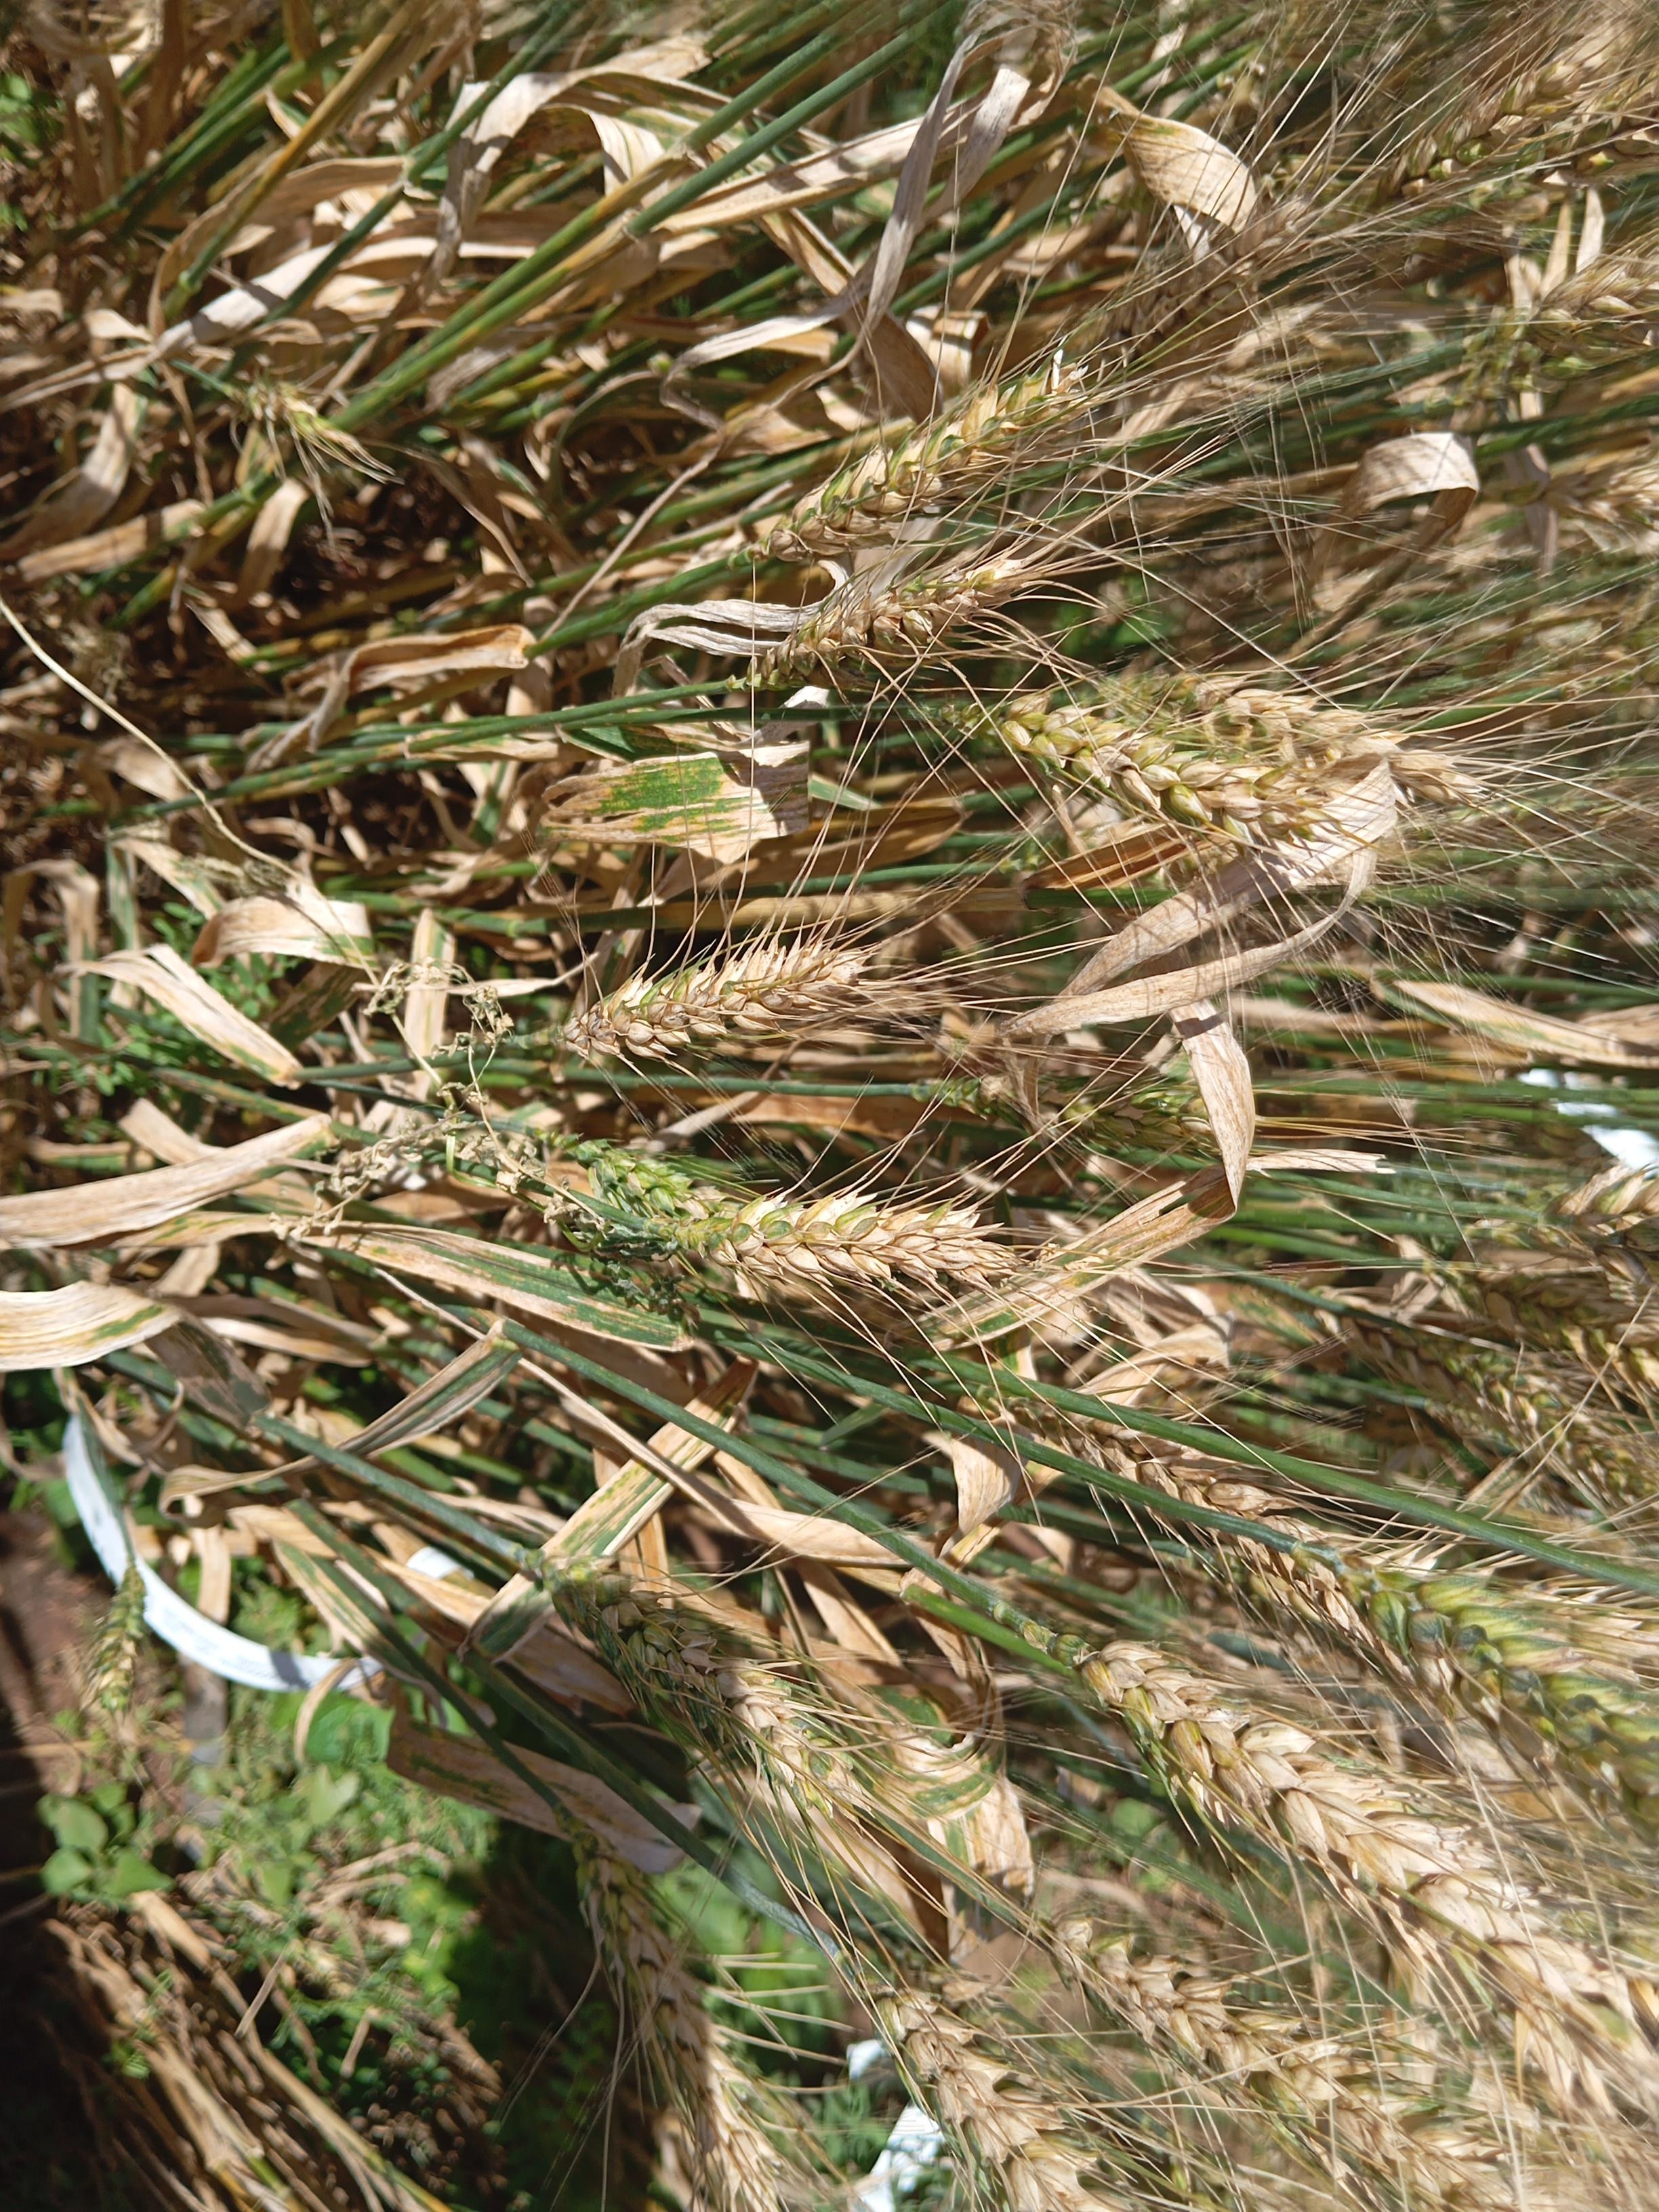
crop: wheat
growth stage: maturity
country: Kenya
